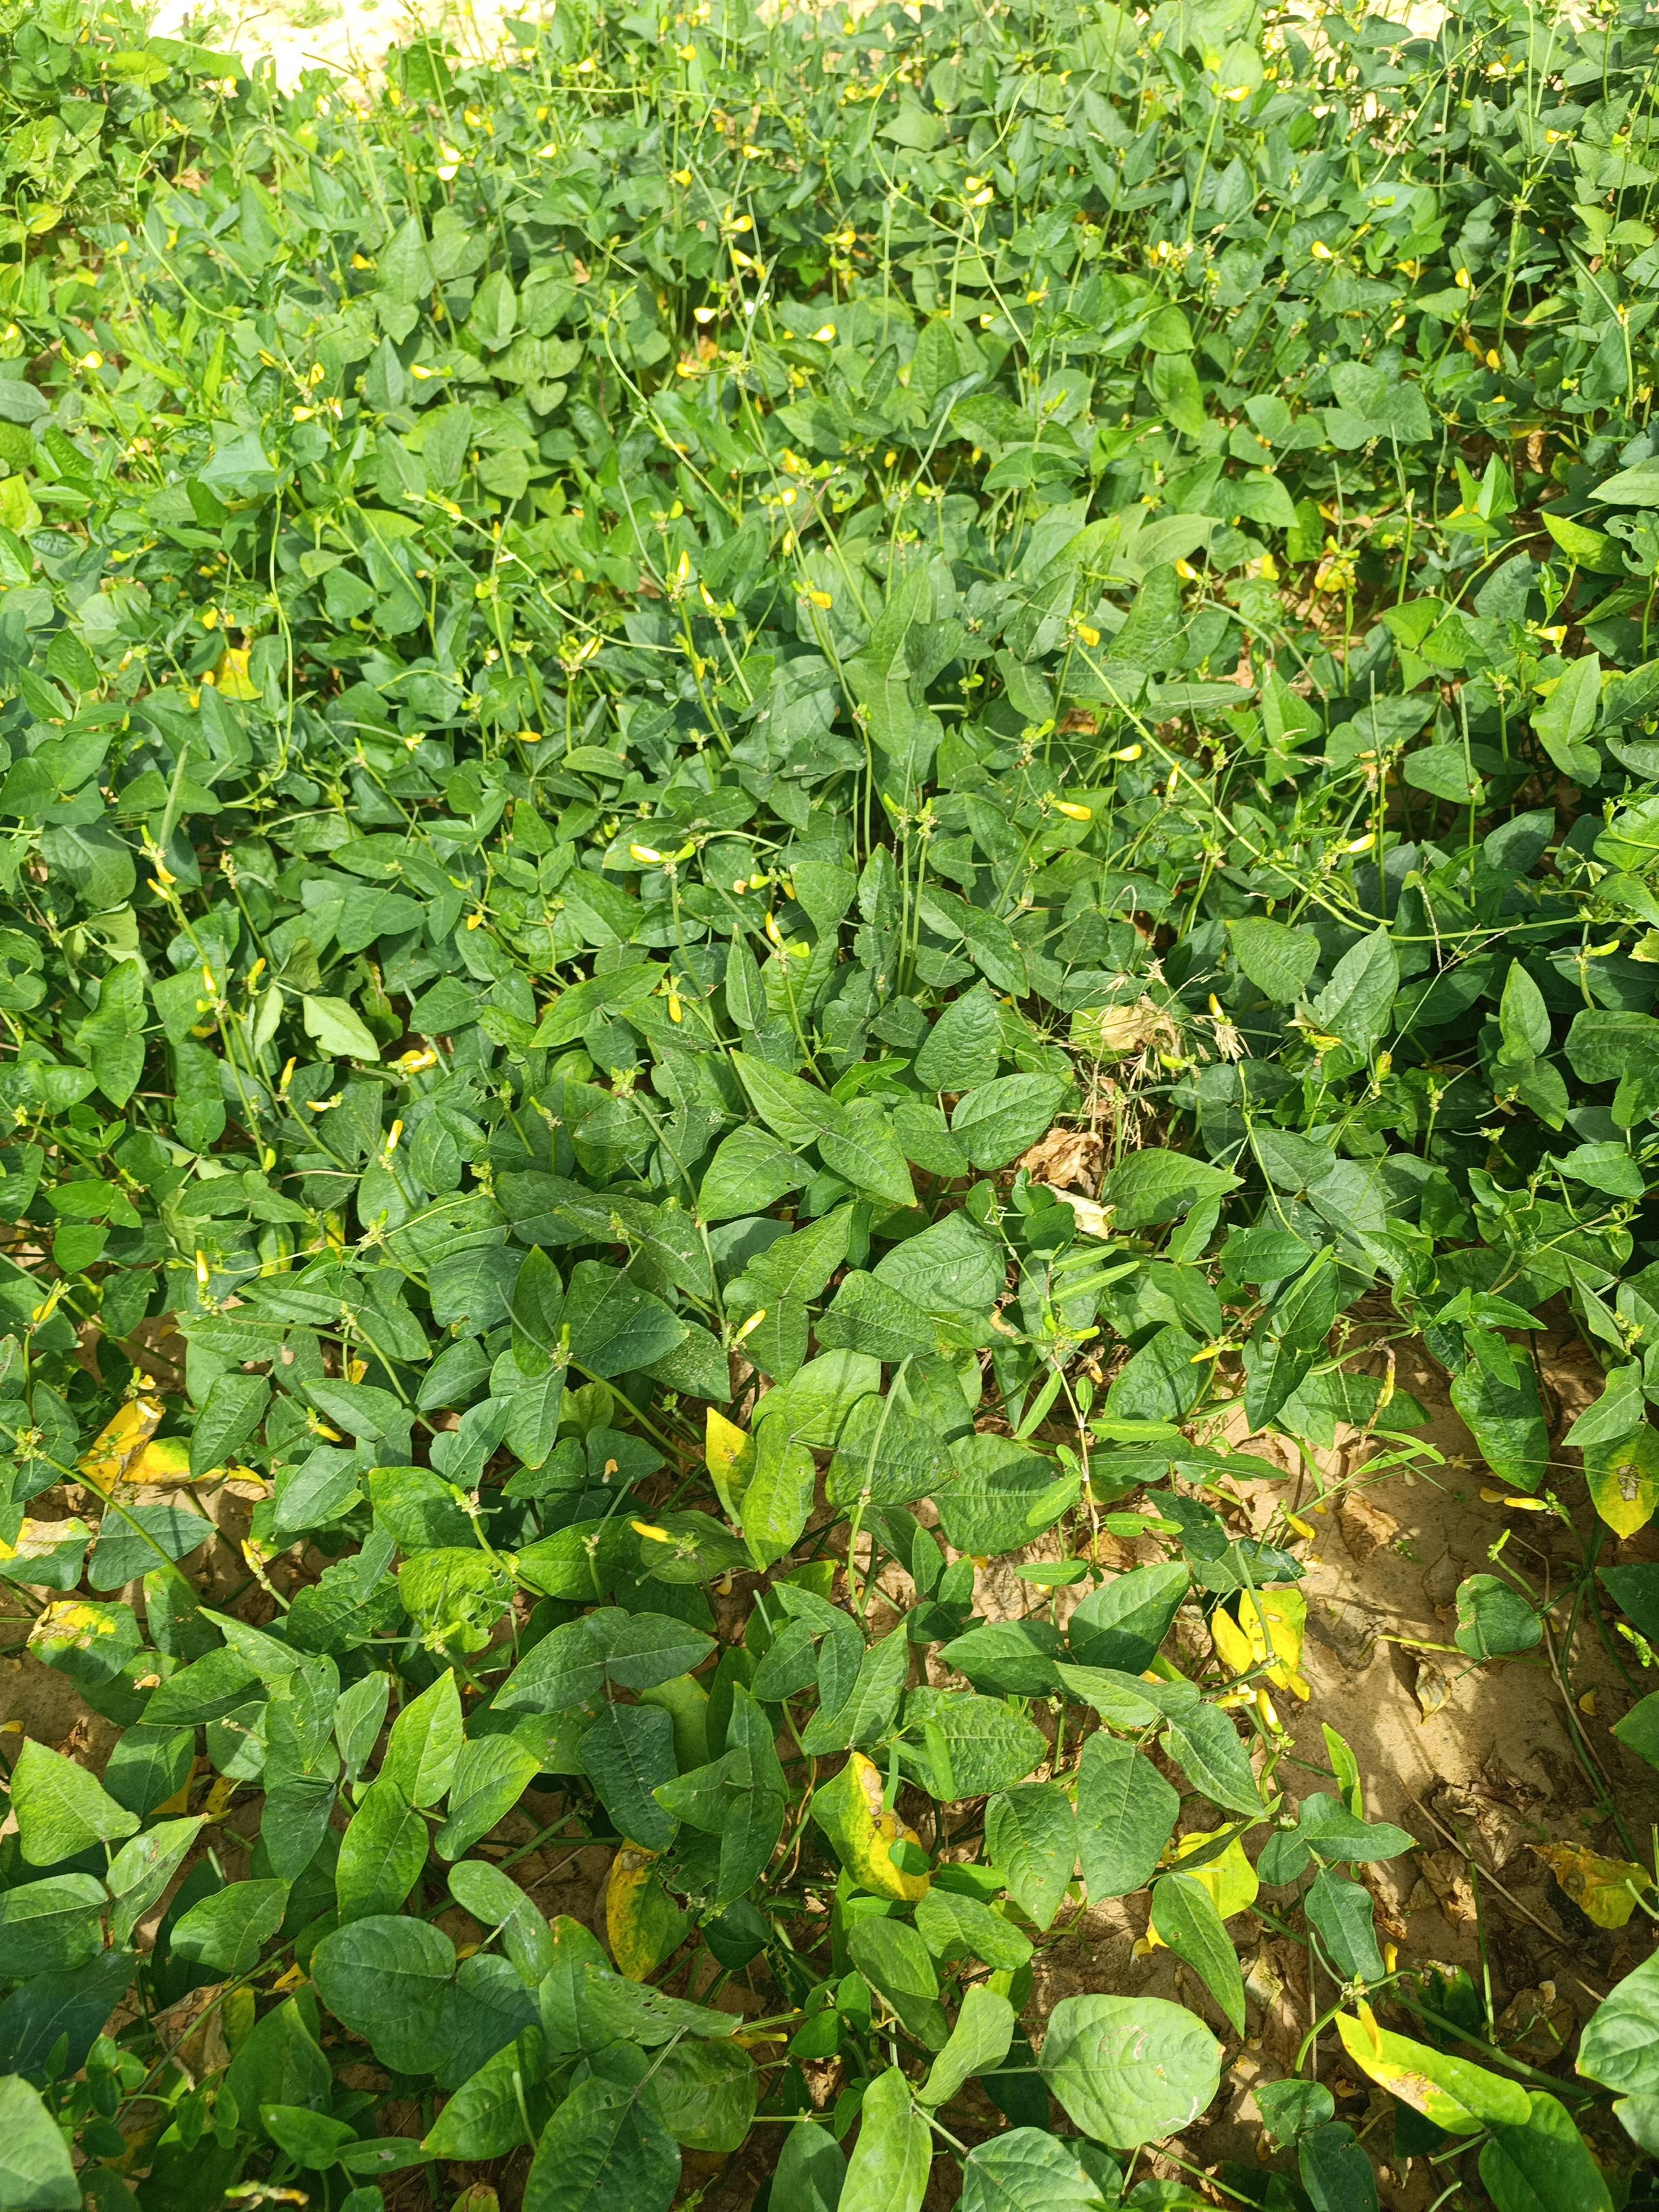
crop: cowpea
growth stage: maturity
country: Nigeria
